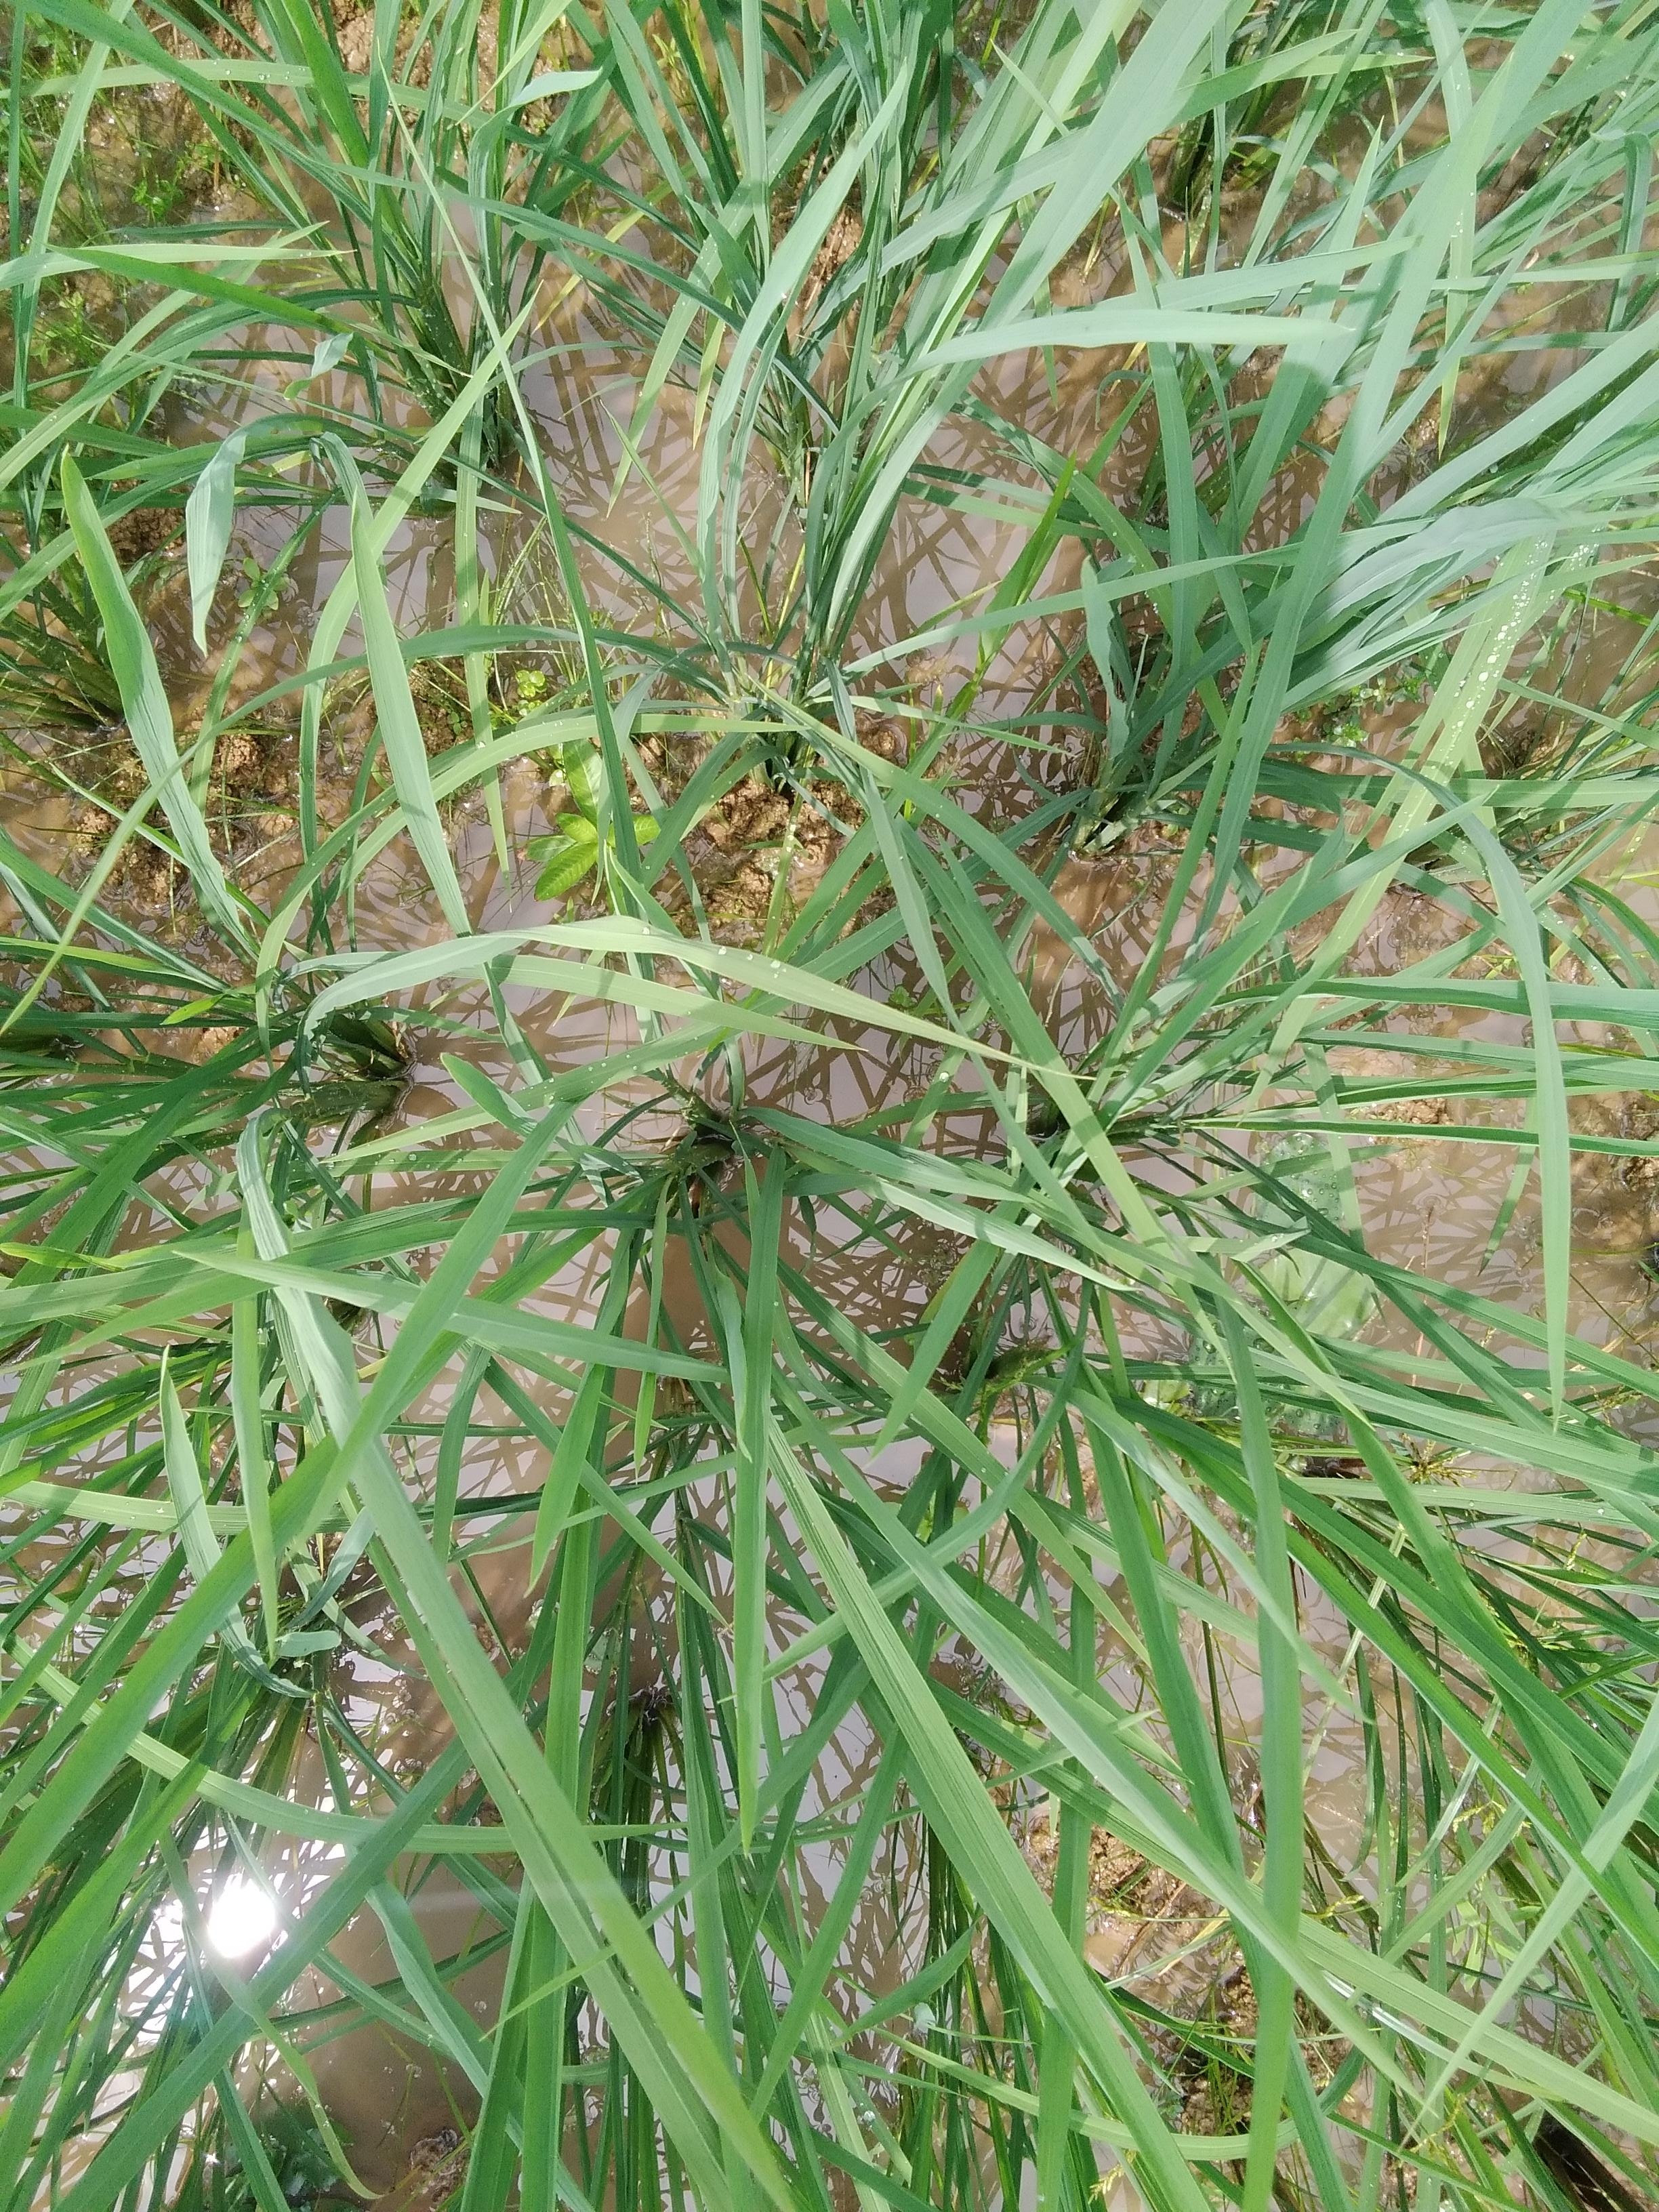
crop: rice
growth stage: vegetative
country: Nigeria
